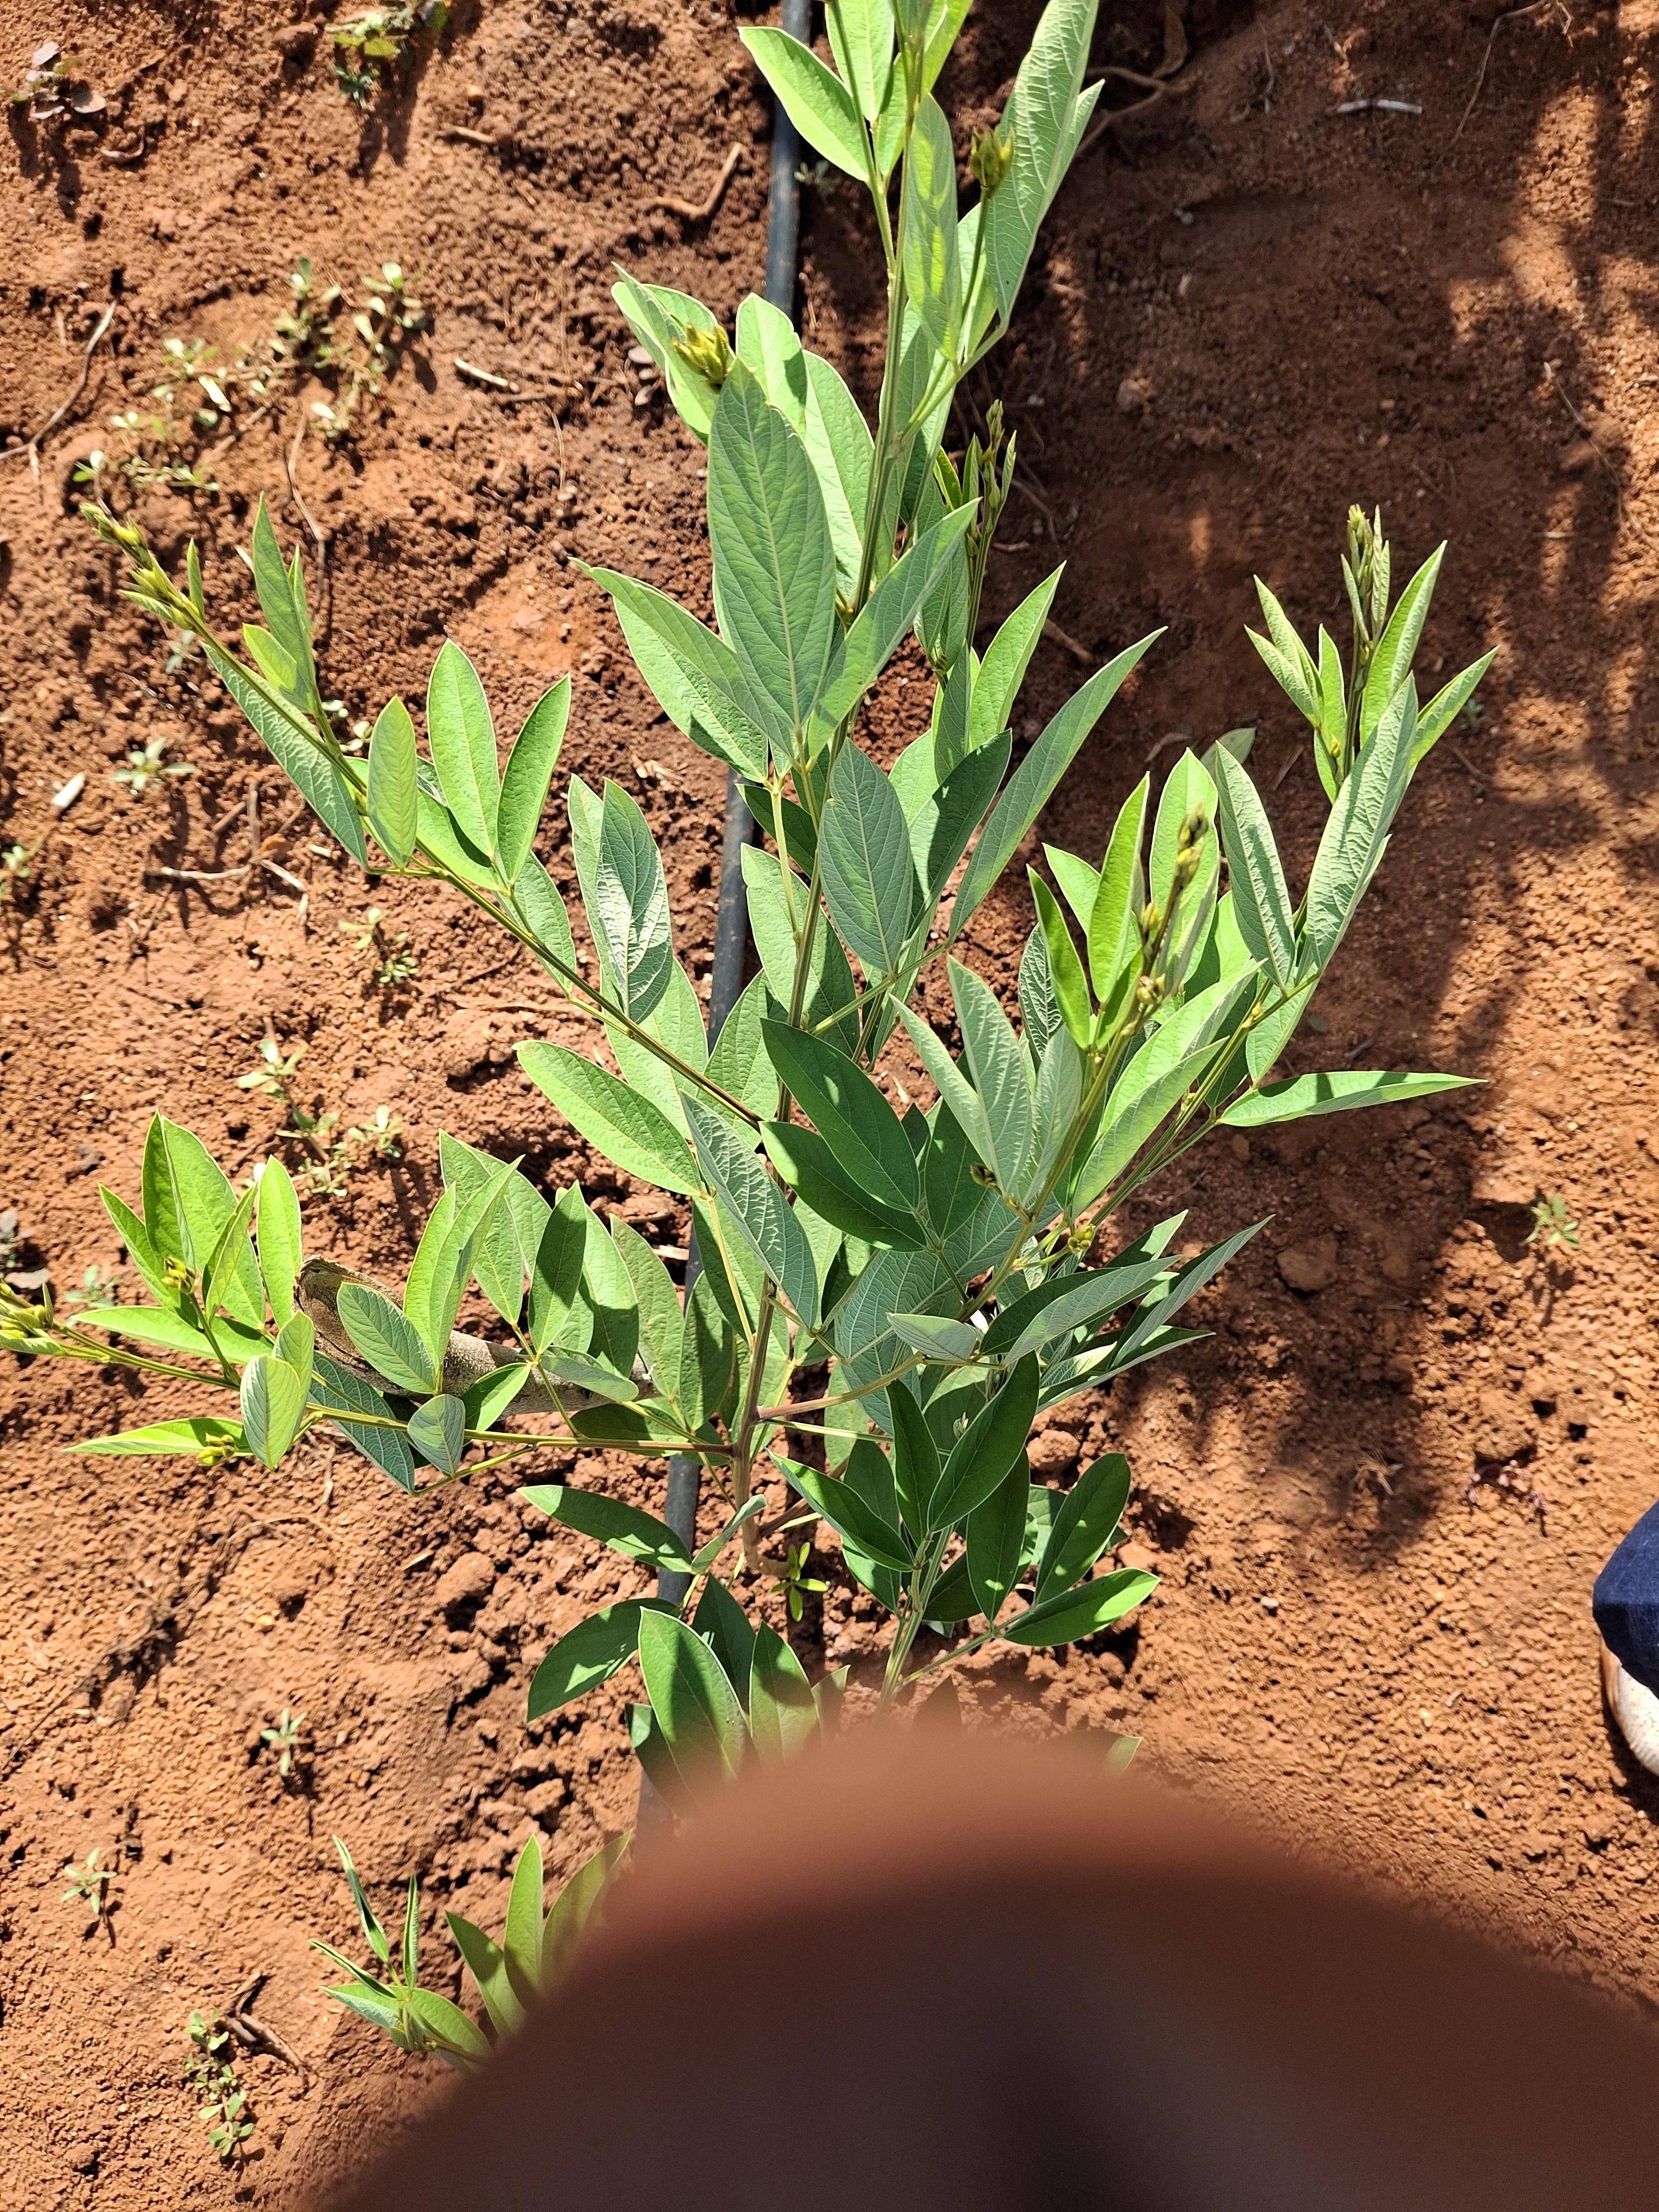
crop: pigeonpea
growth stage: flowering
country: Kenya
